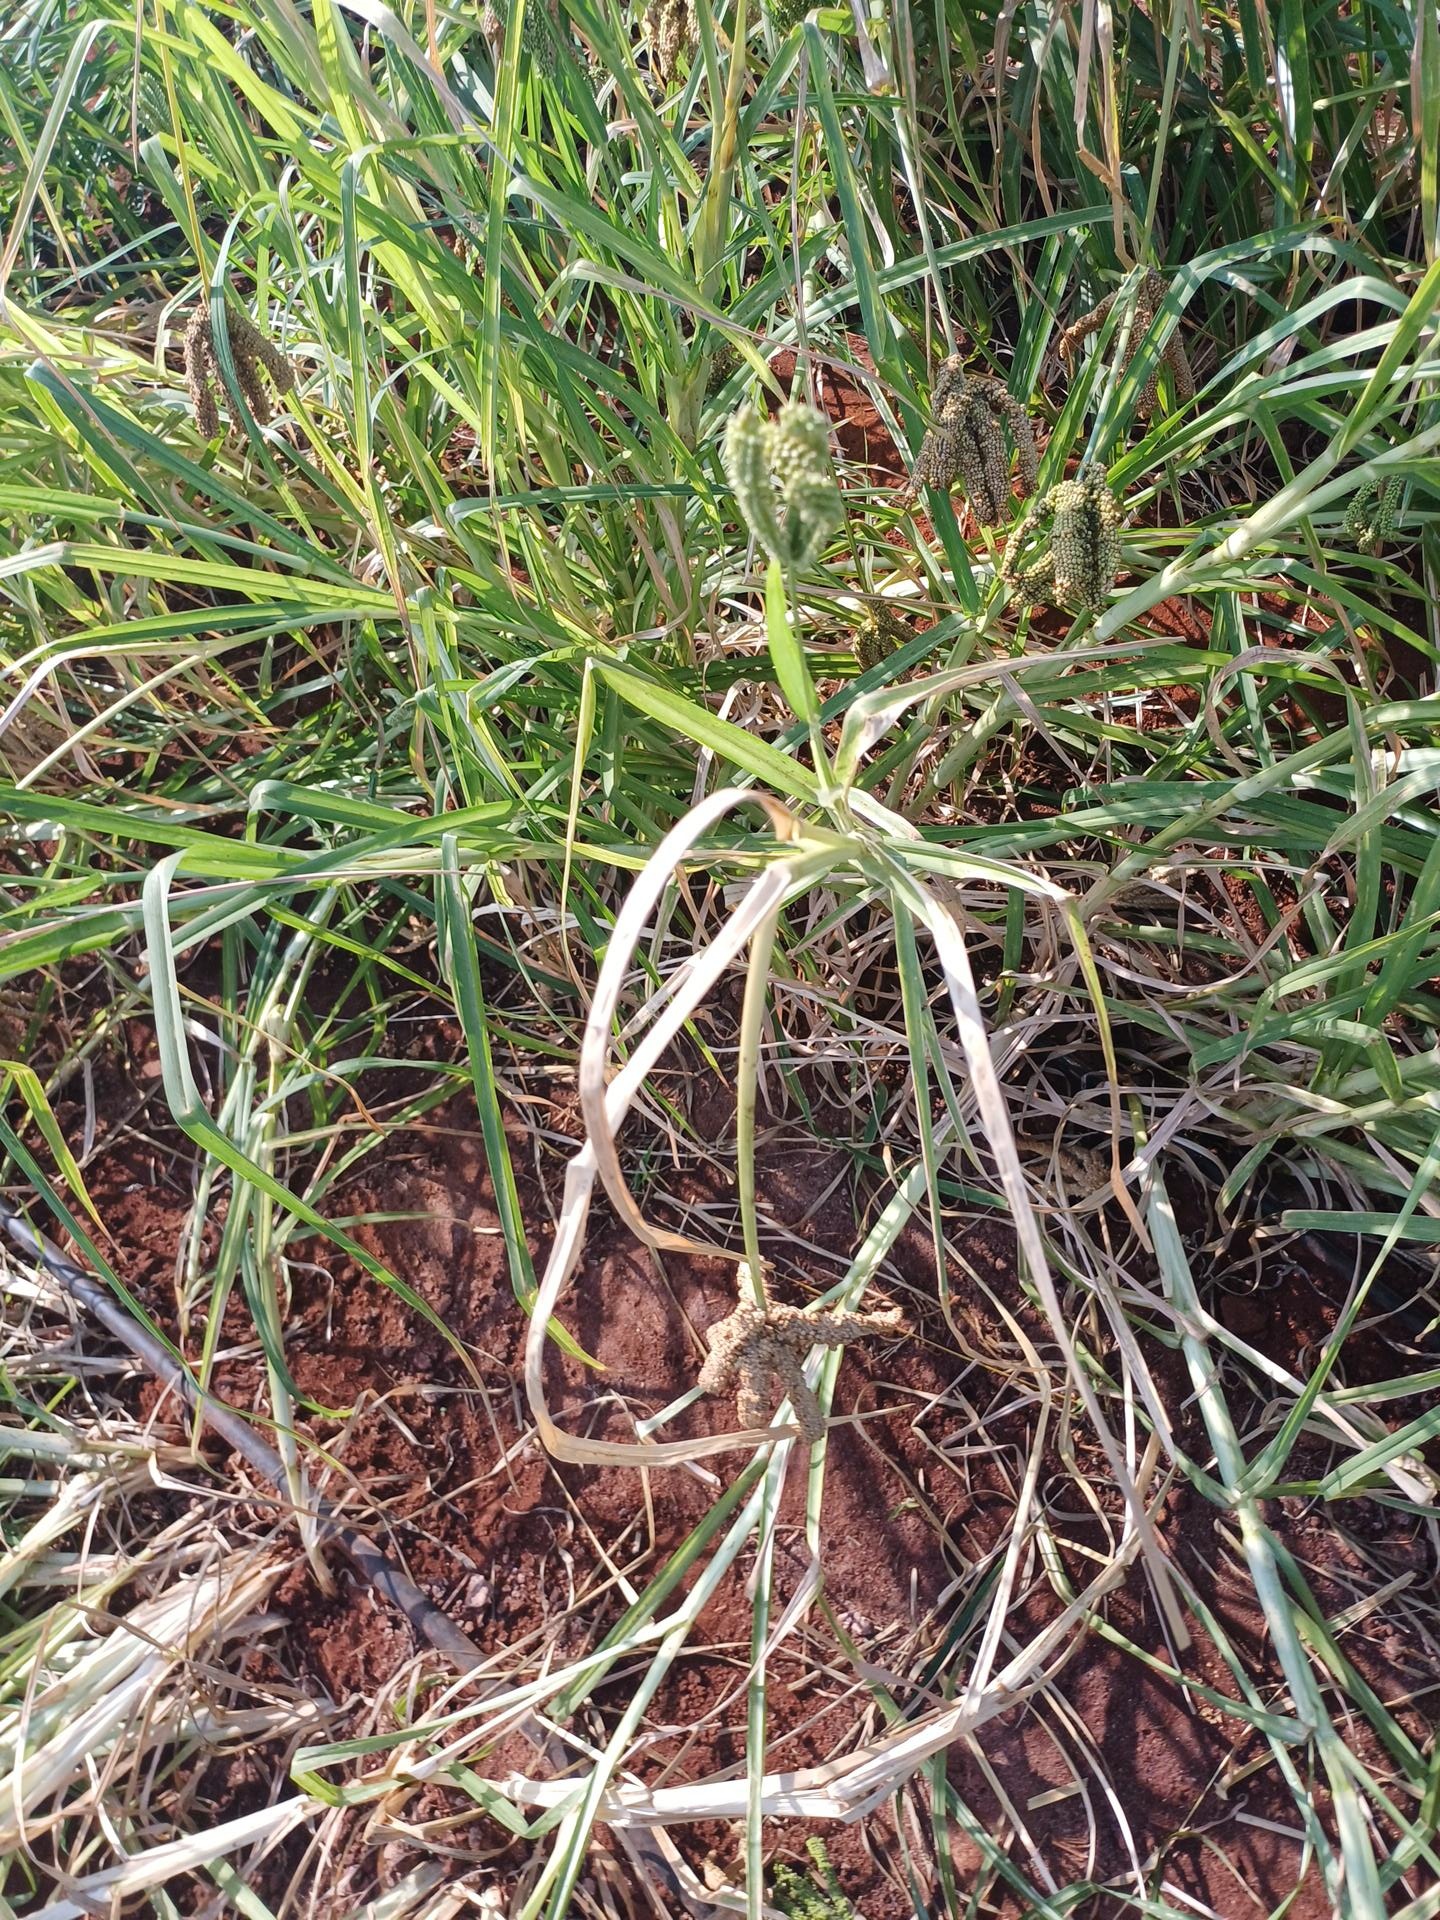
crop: finger millet
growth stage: filling grain
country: Kenya
